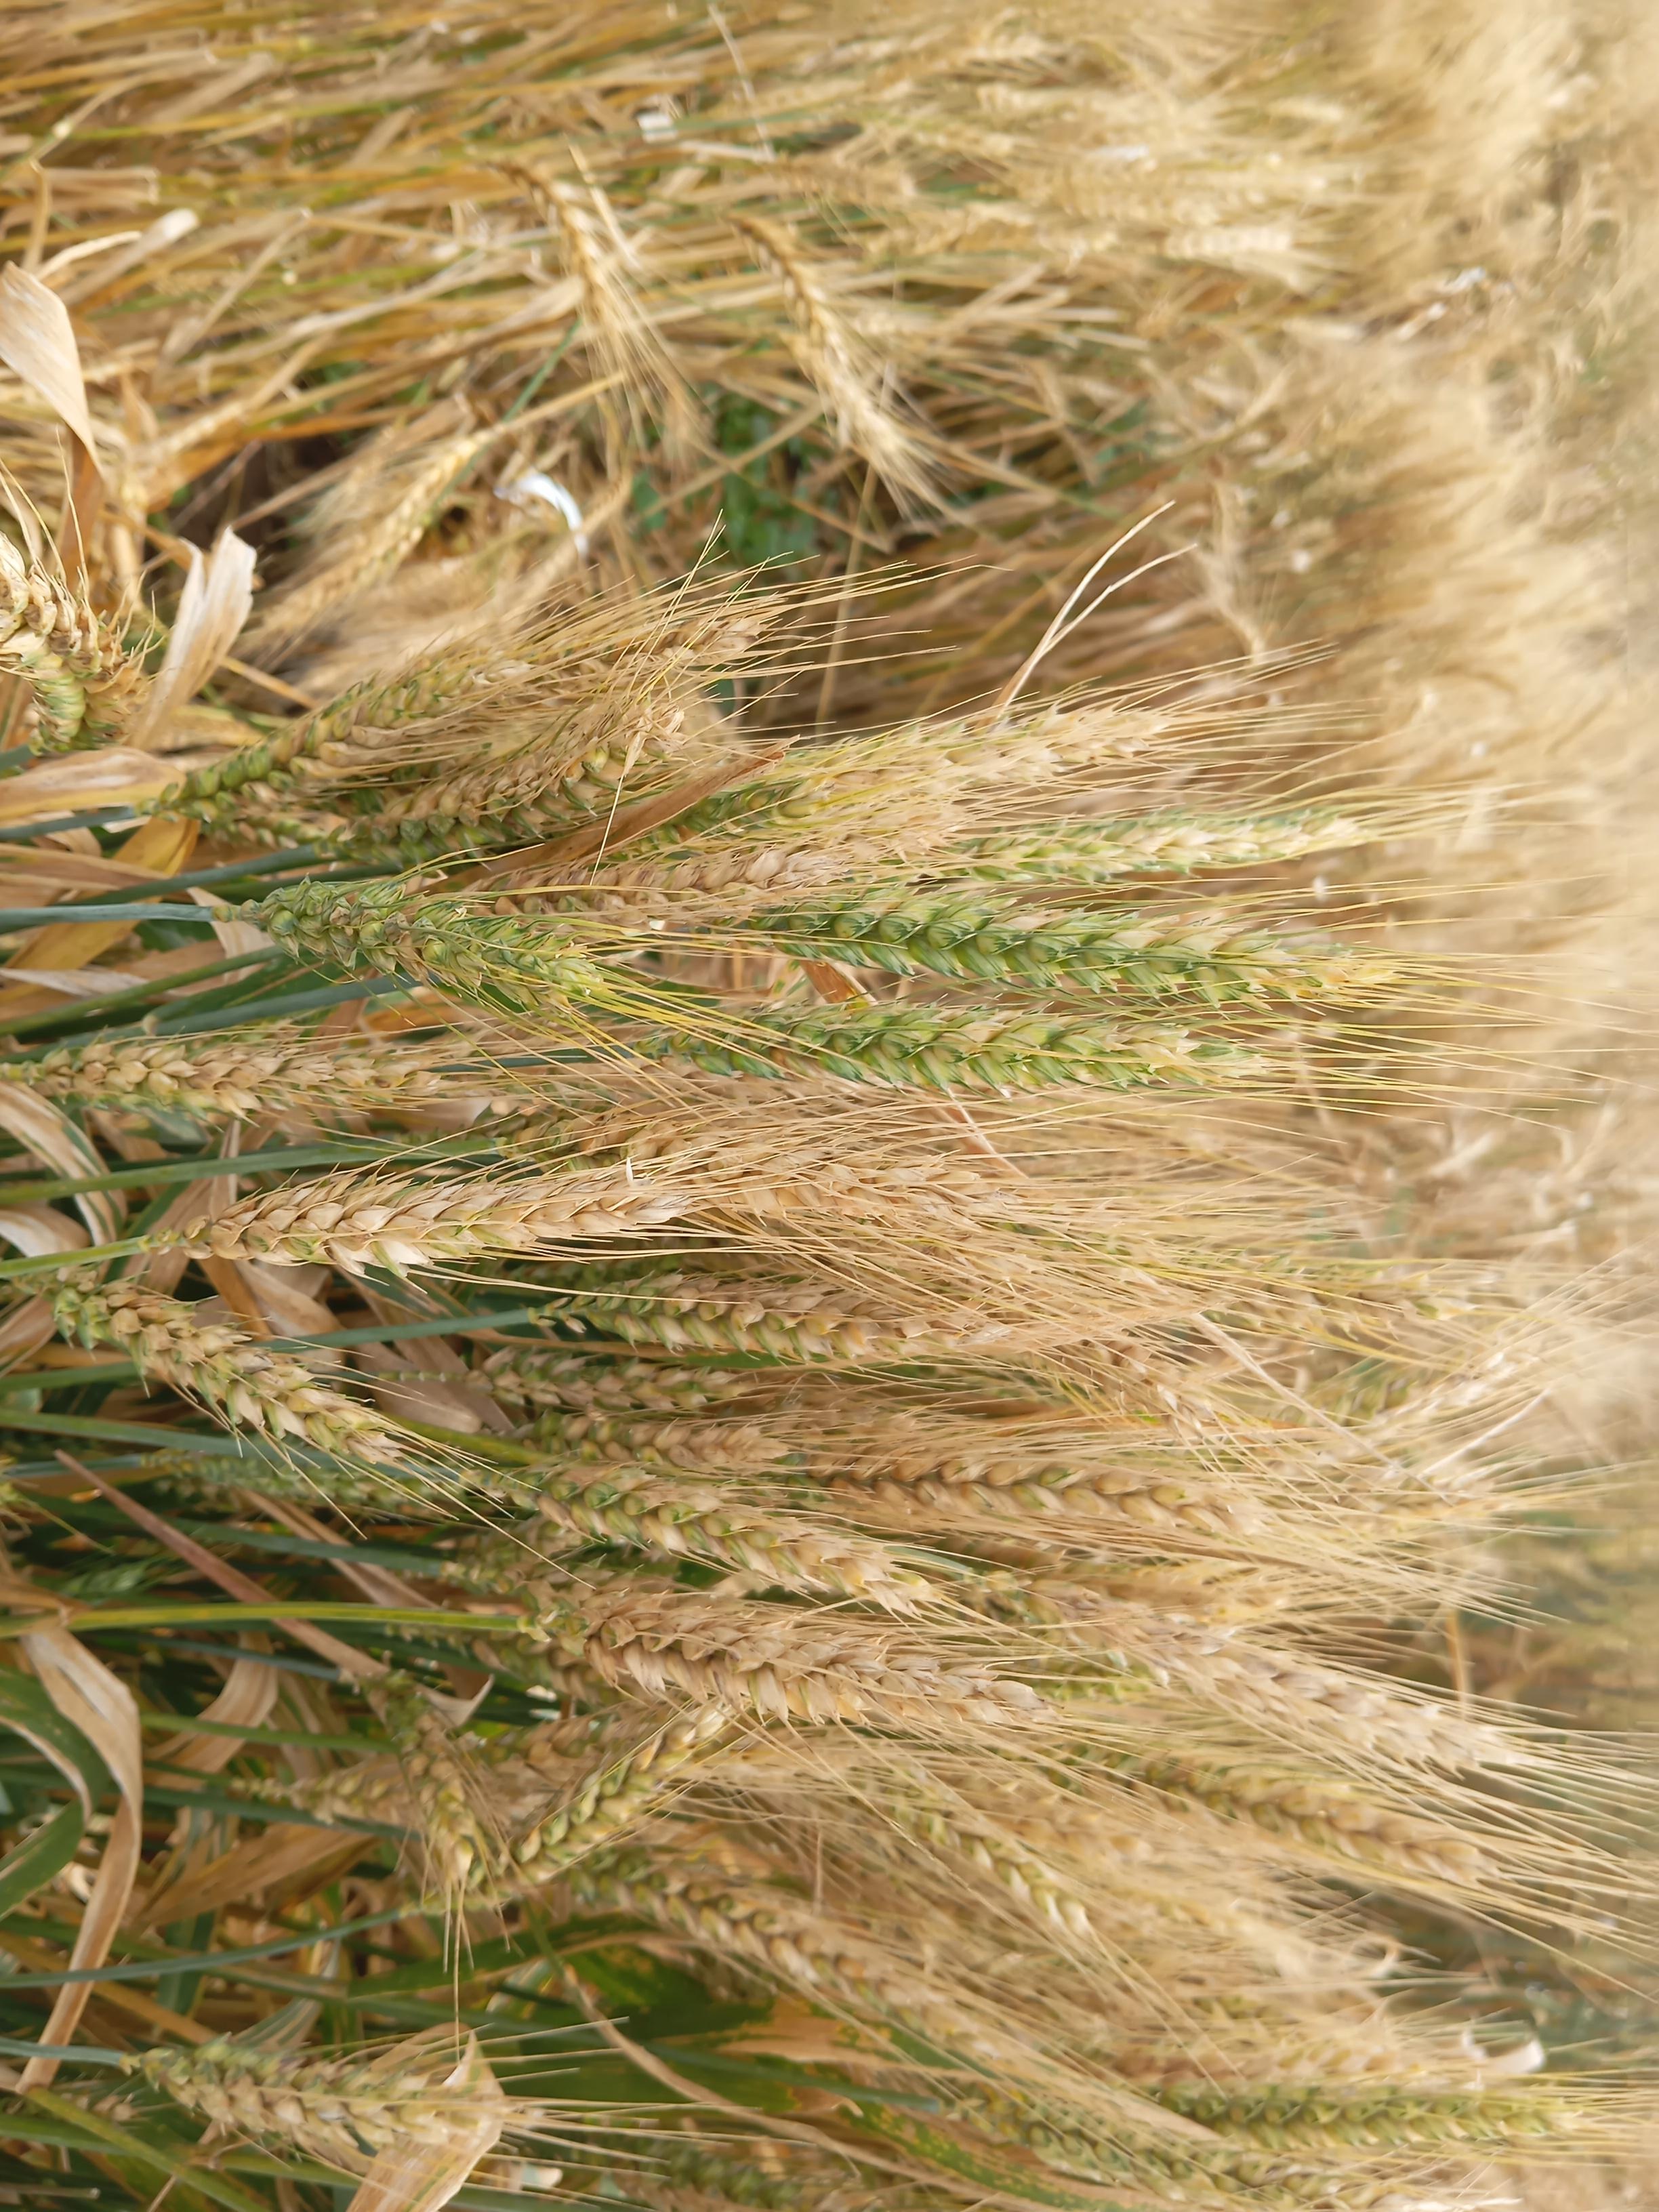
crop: wheat
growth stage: maturity
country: Kenya
